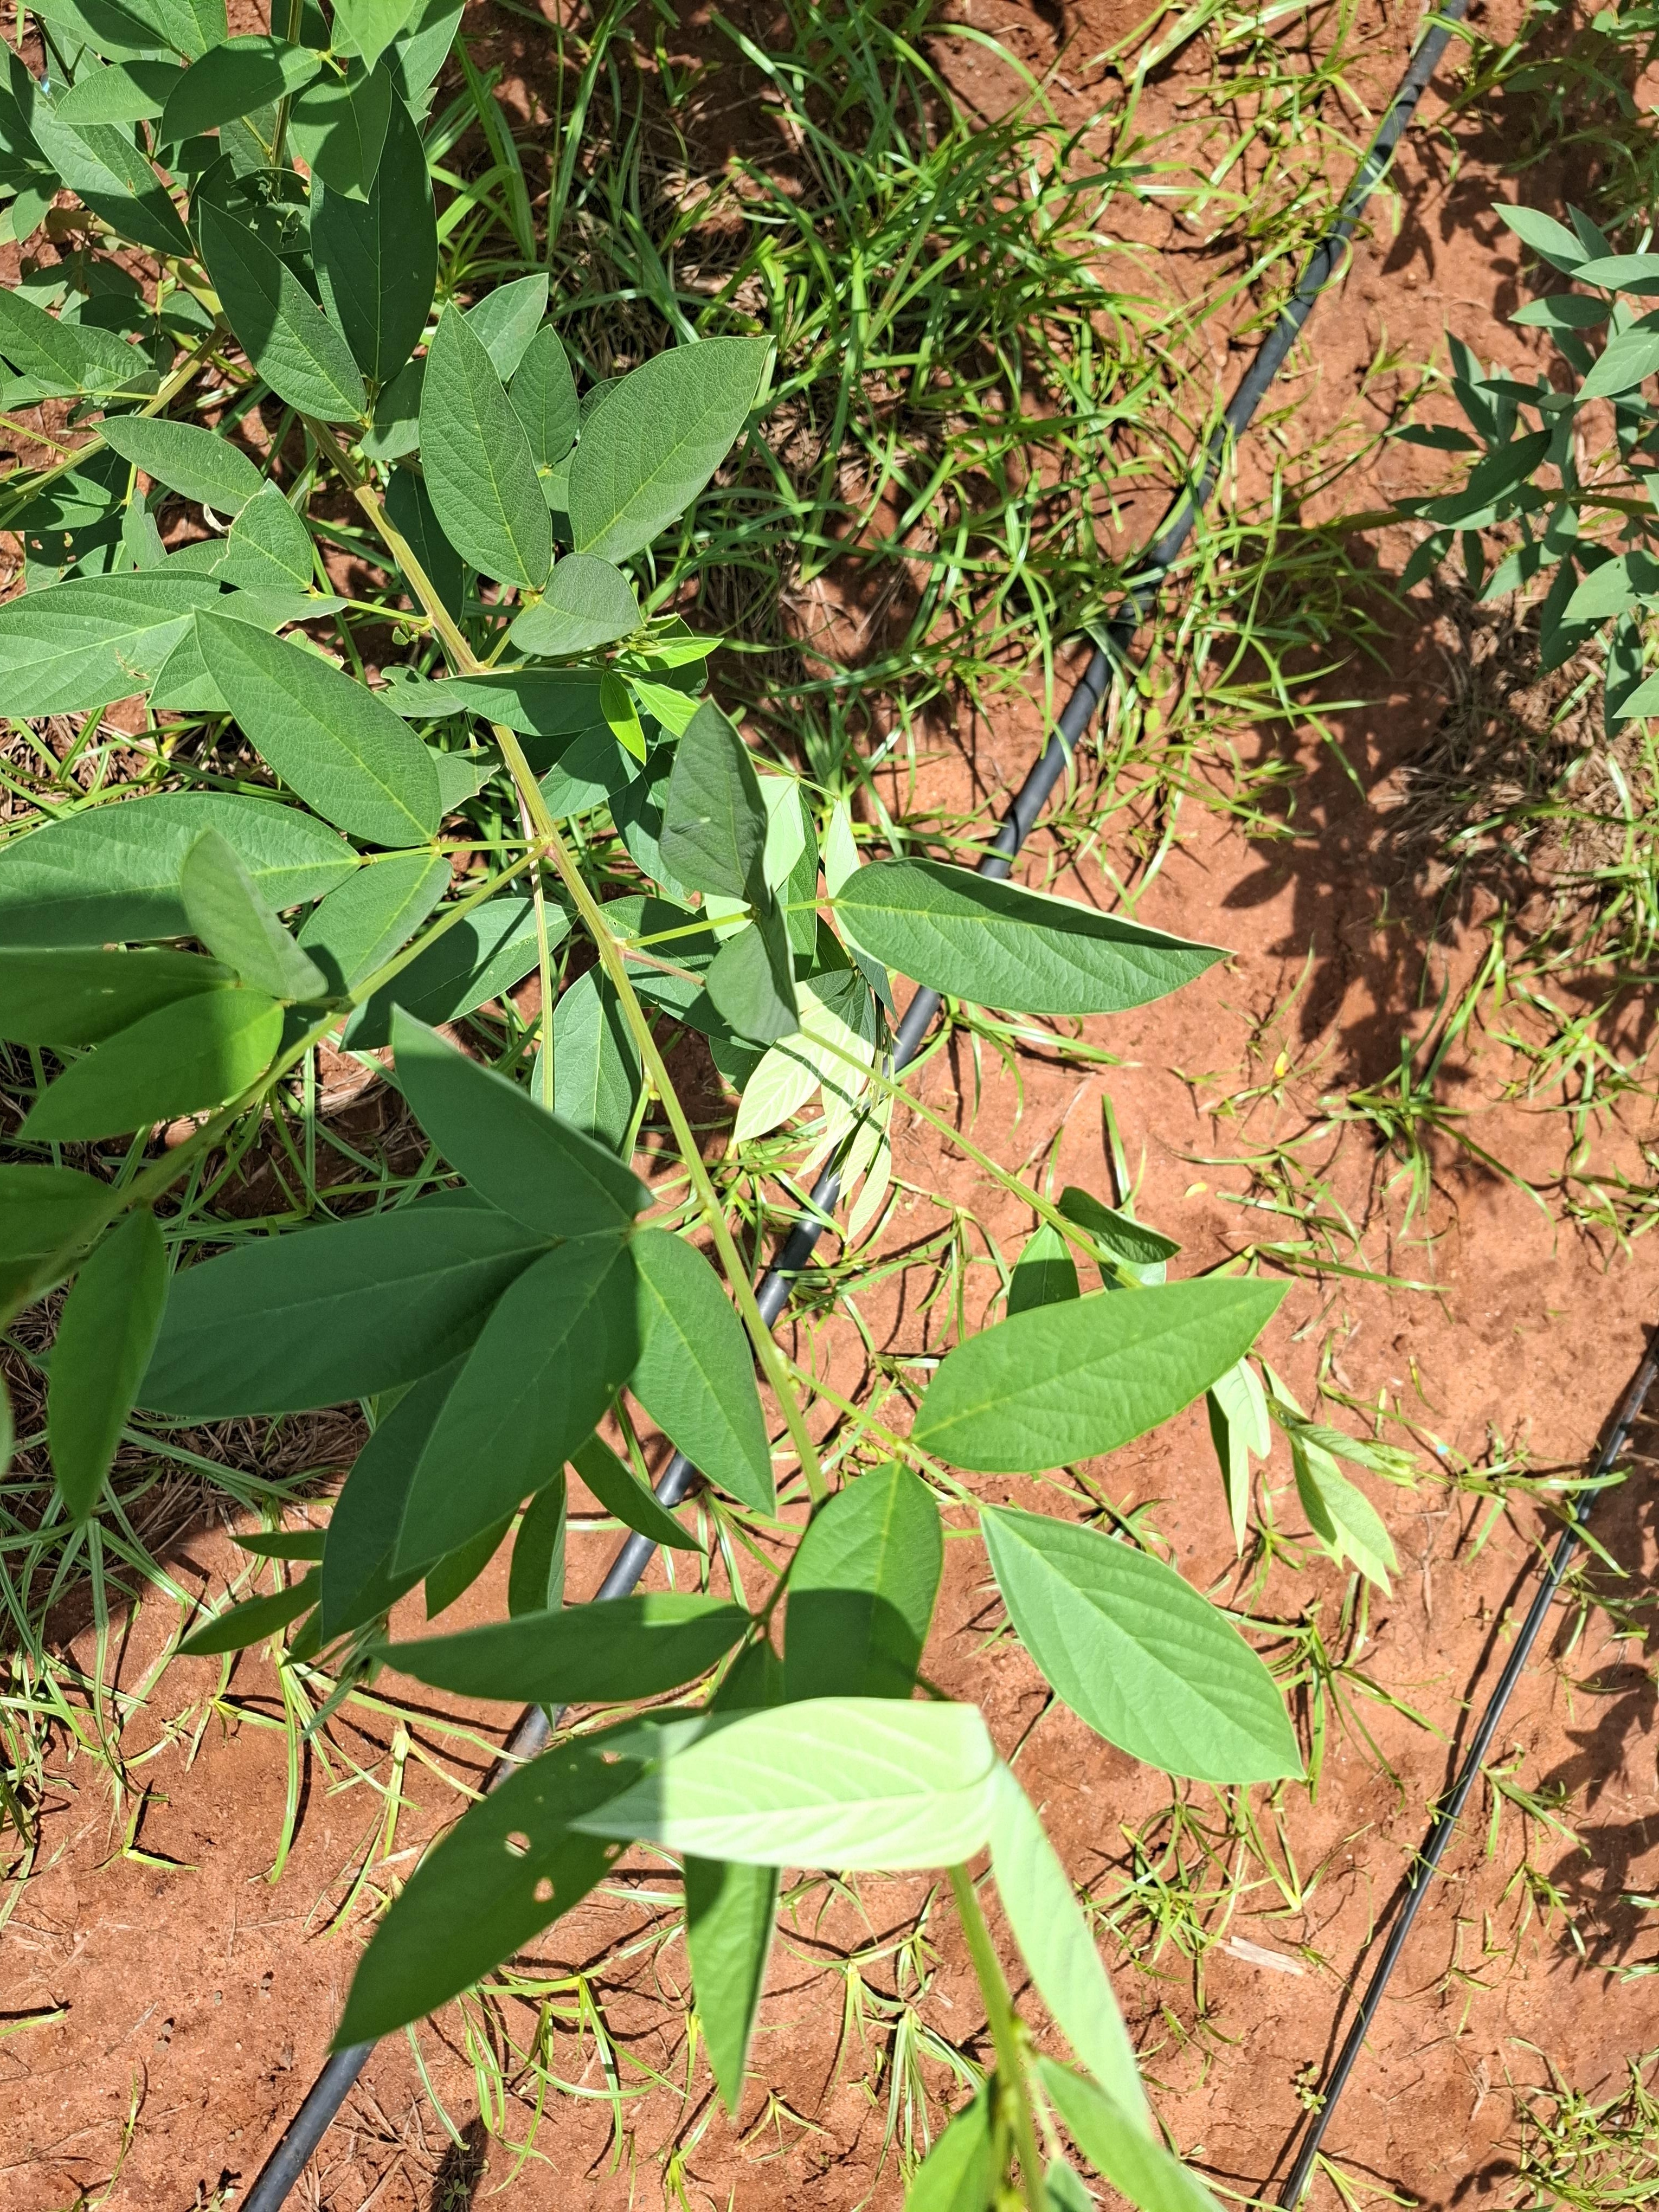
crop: pigeonpea
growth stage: flowering
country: Kenya
